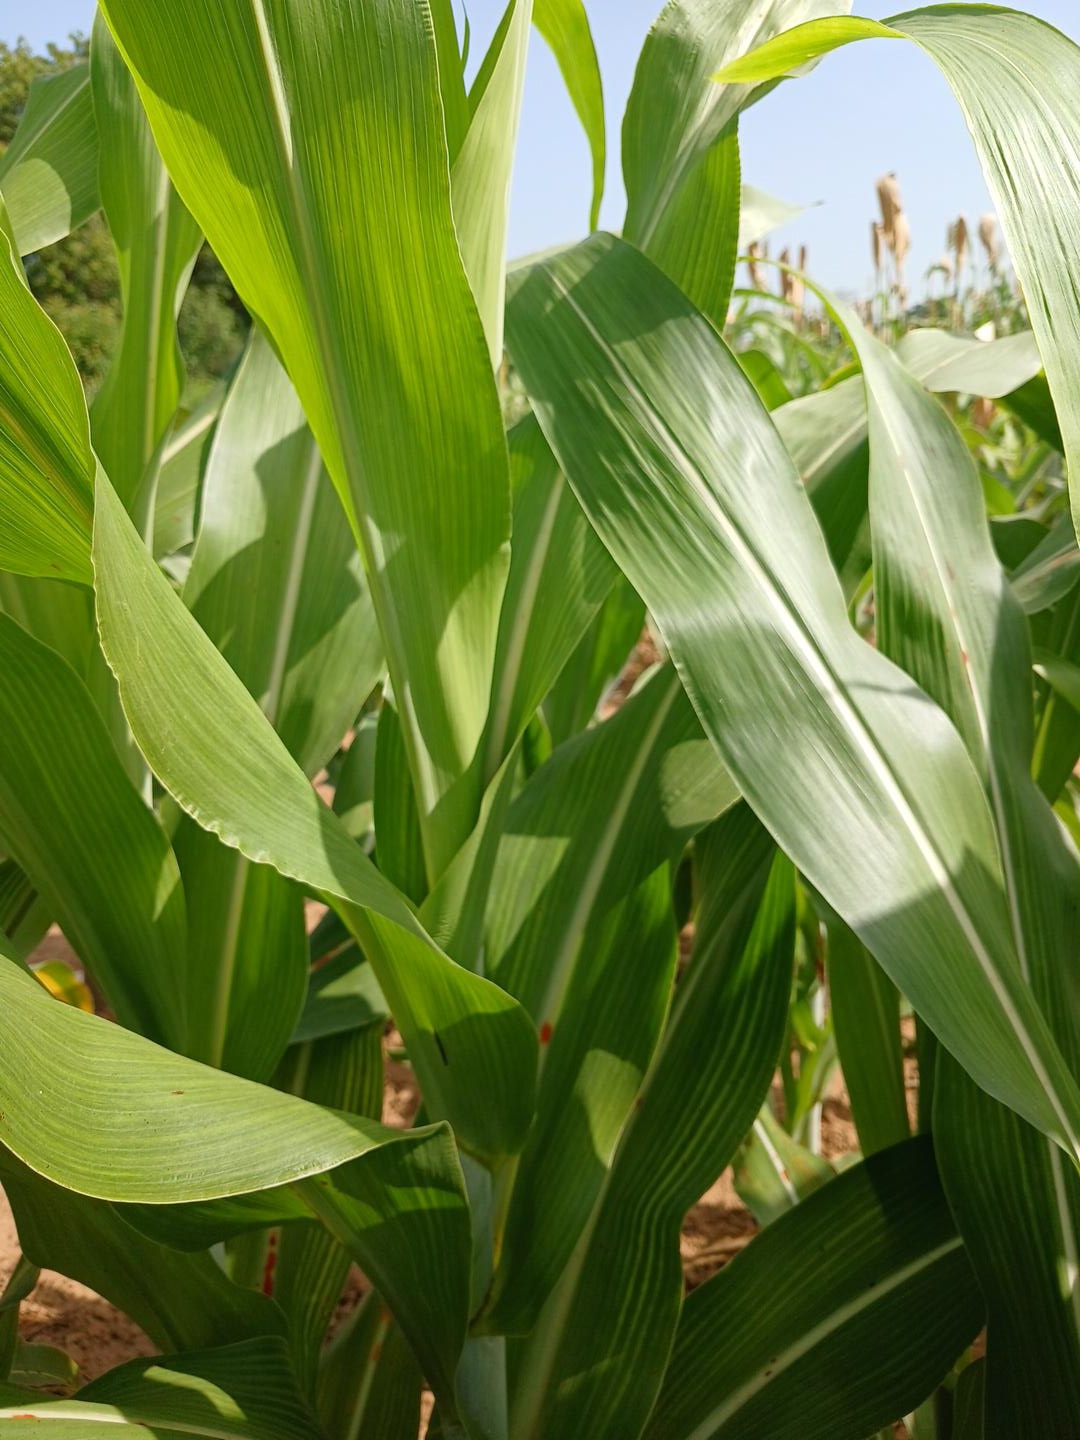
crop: sorghum
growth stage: vegetative
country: Senegal
